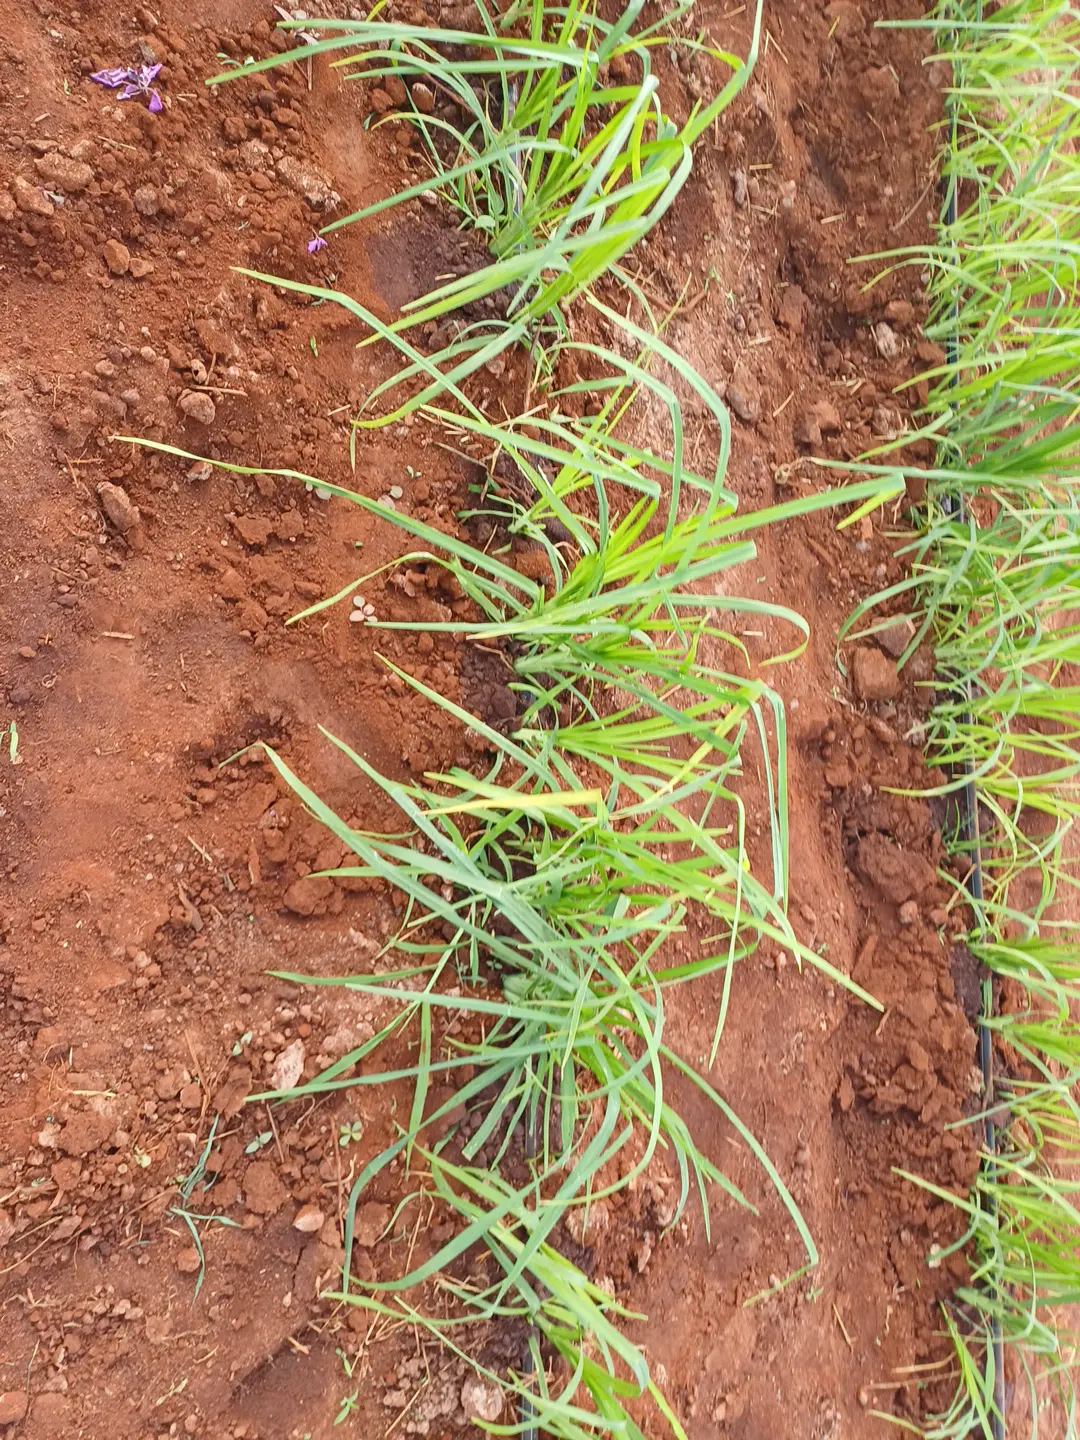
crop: finger millet
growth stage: elongation stem
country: Kenya
